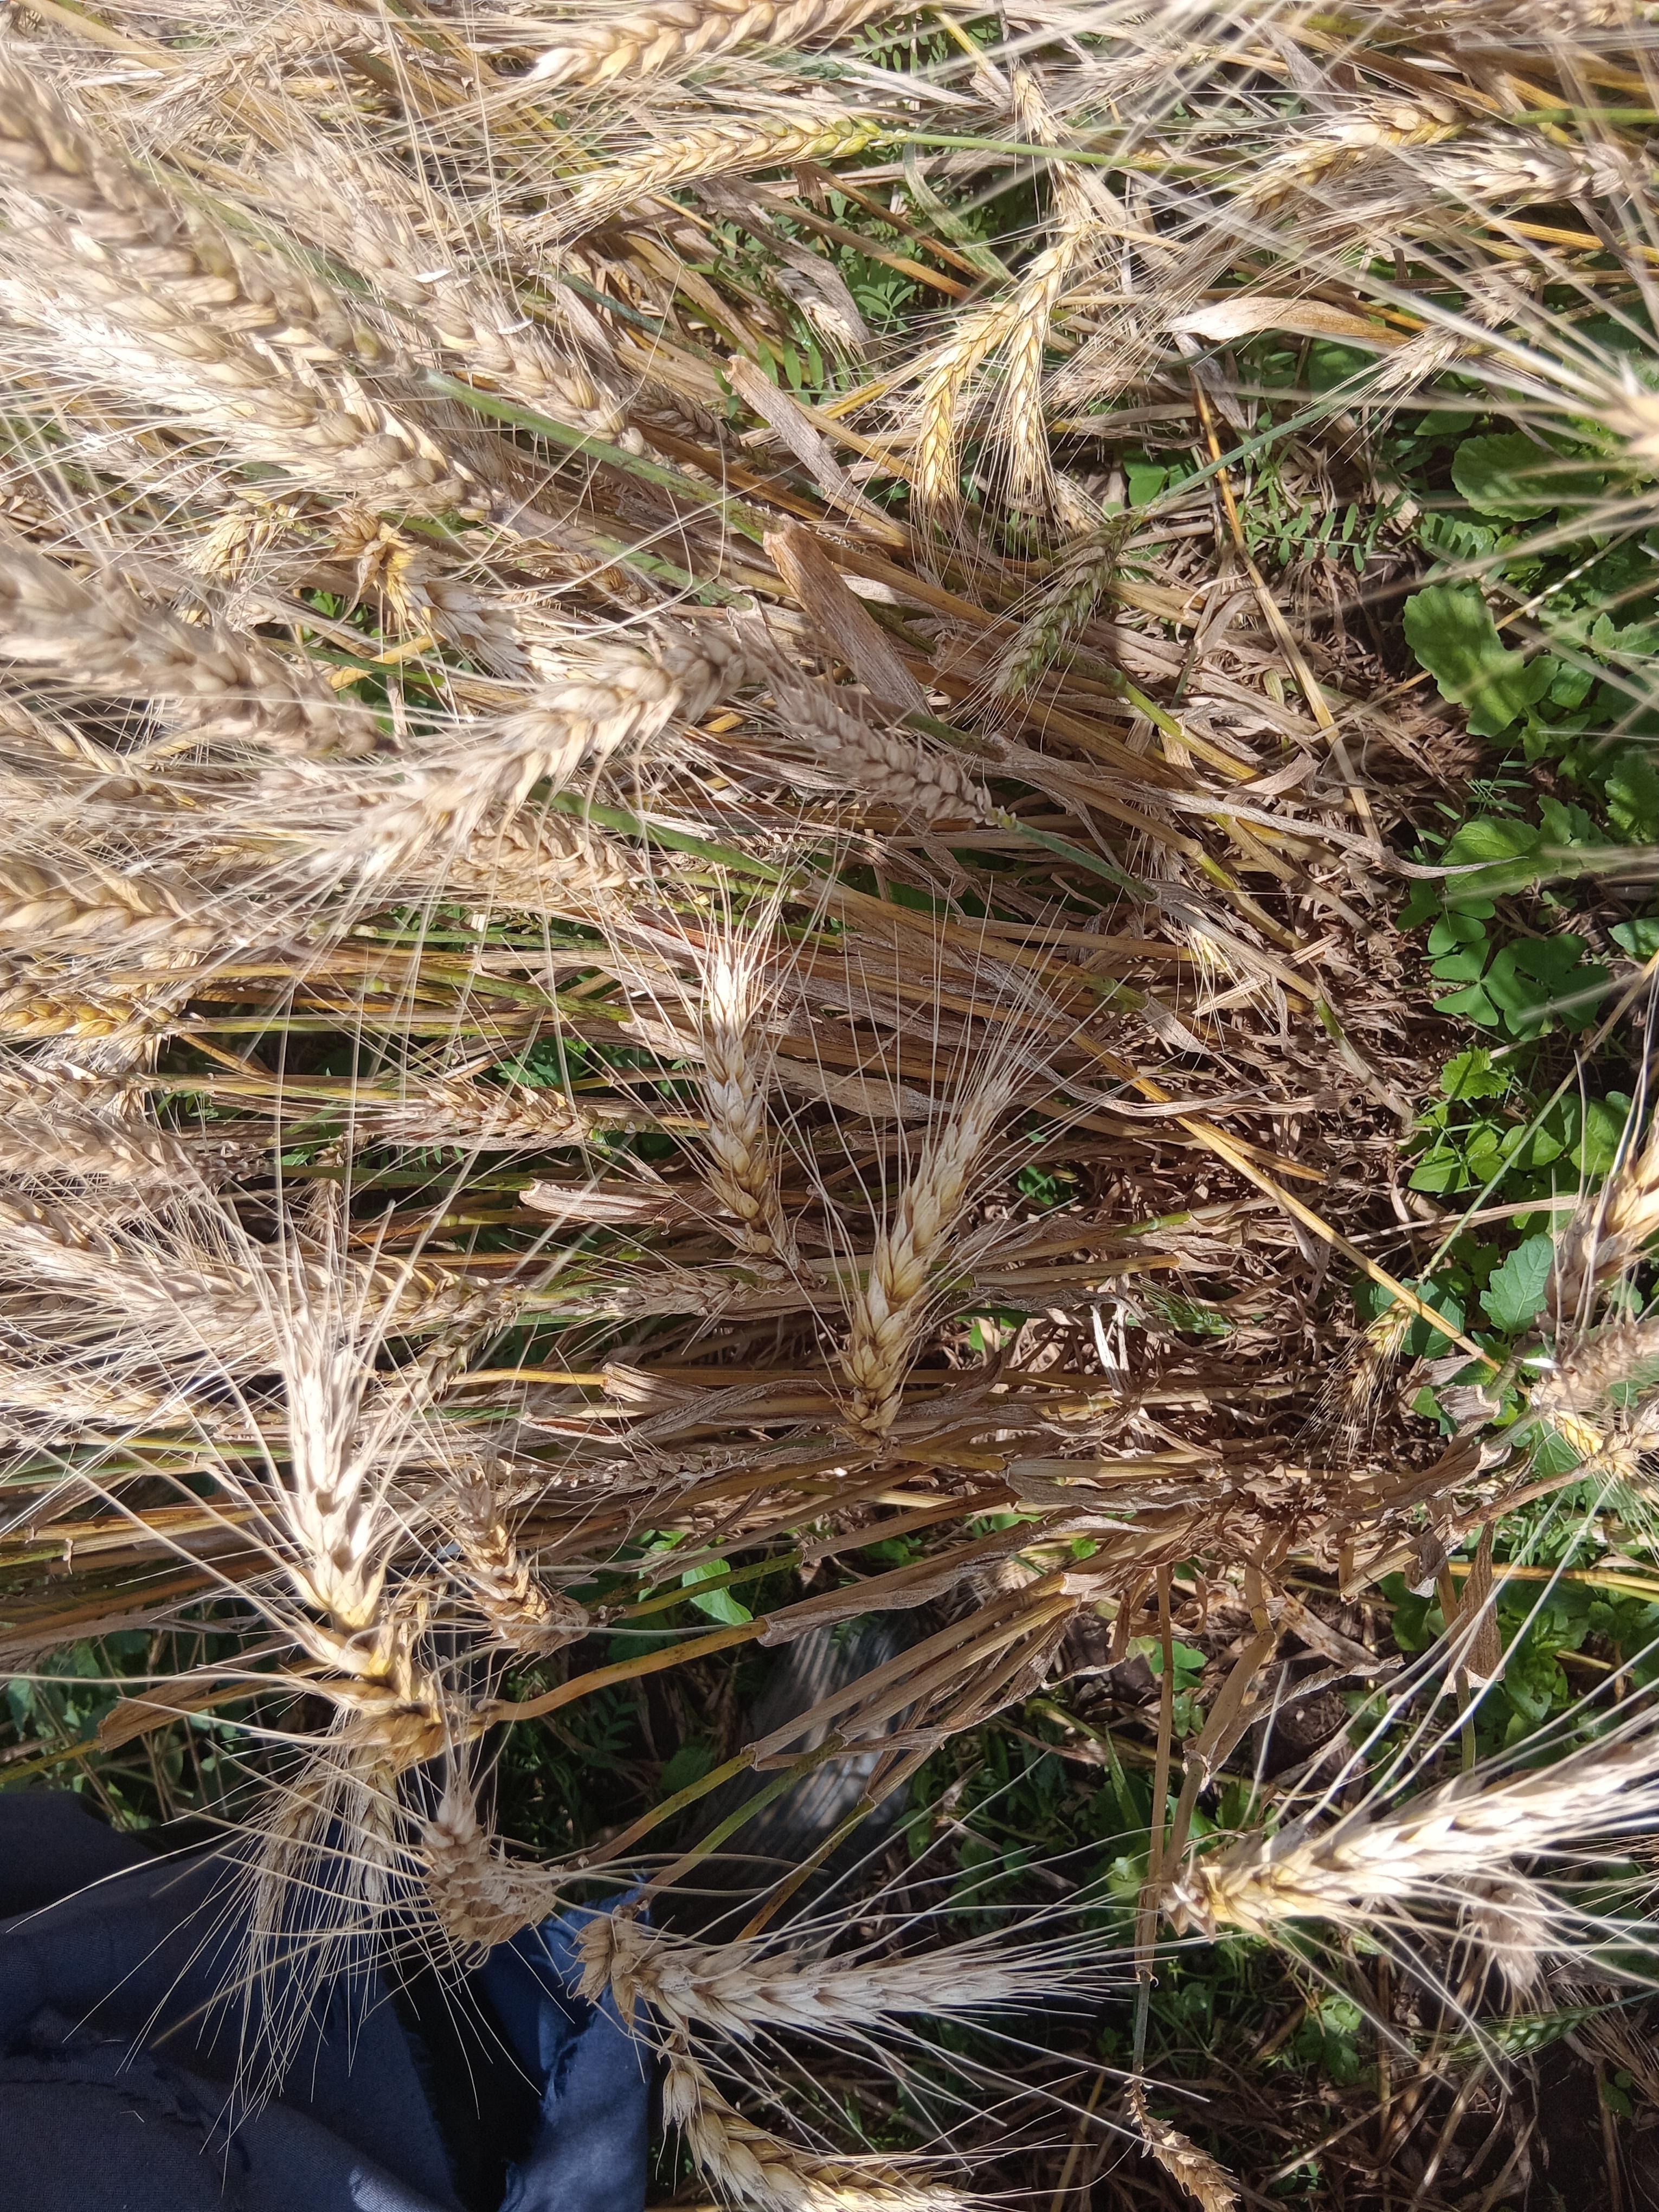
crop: wheat
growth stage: maturity
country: Kenya
